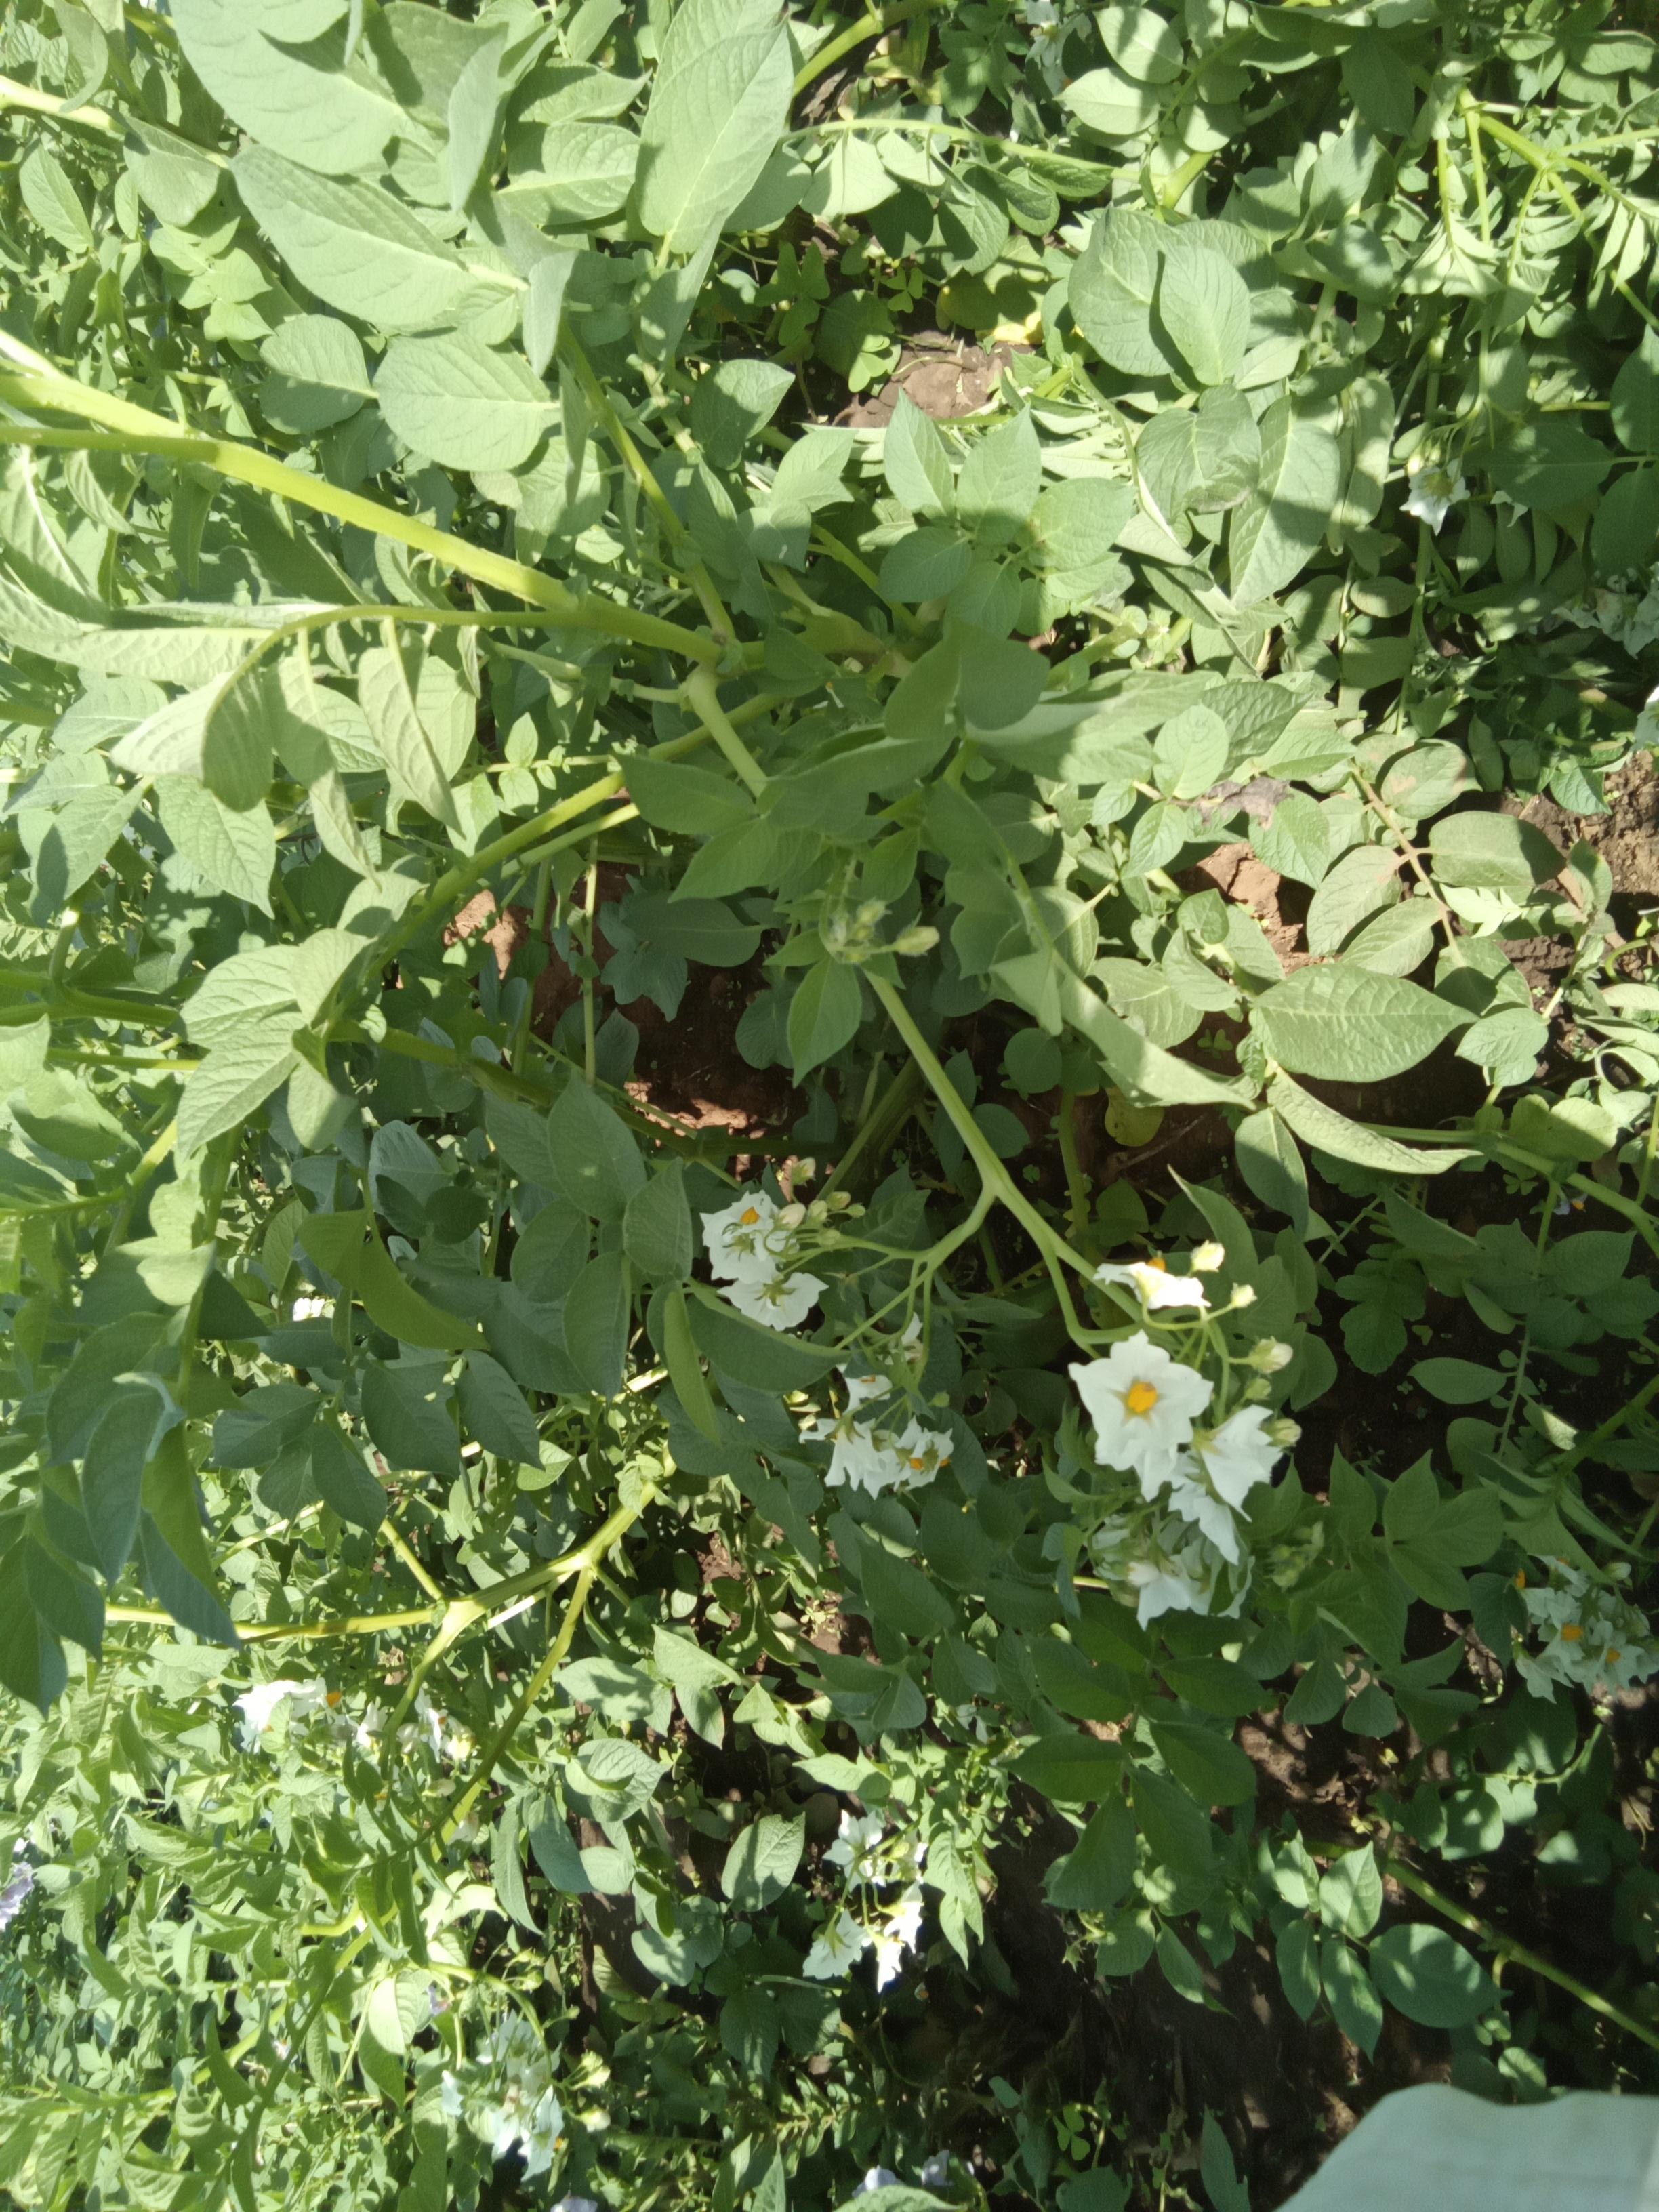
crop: potato
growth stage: flowering
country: Kenya
